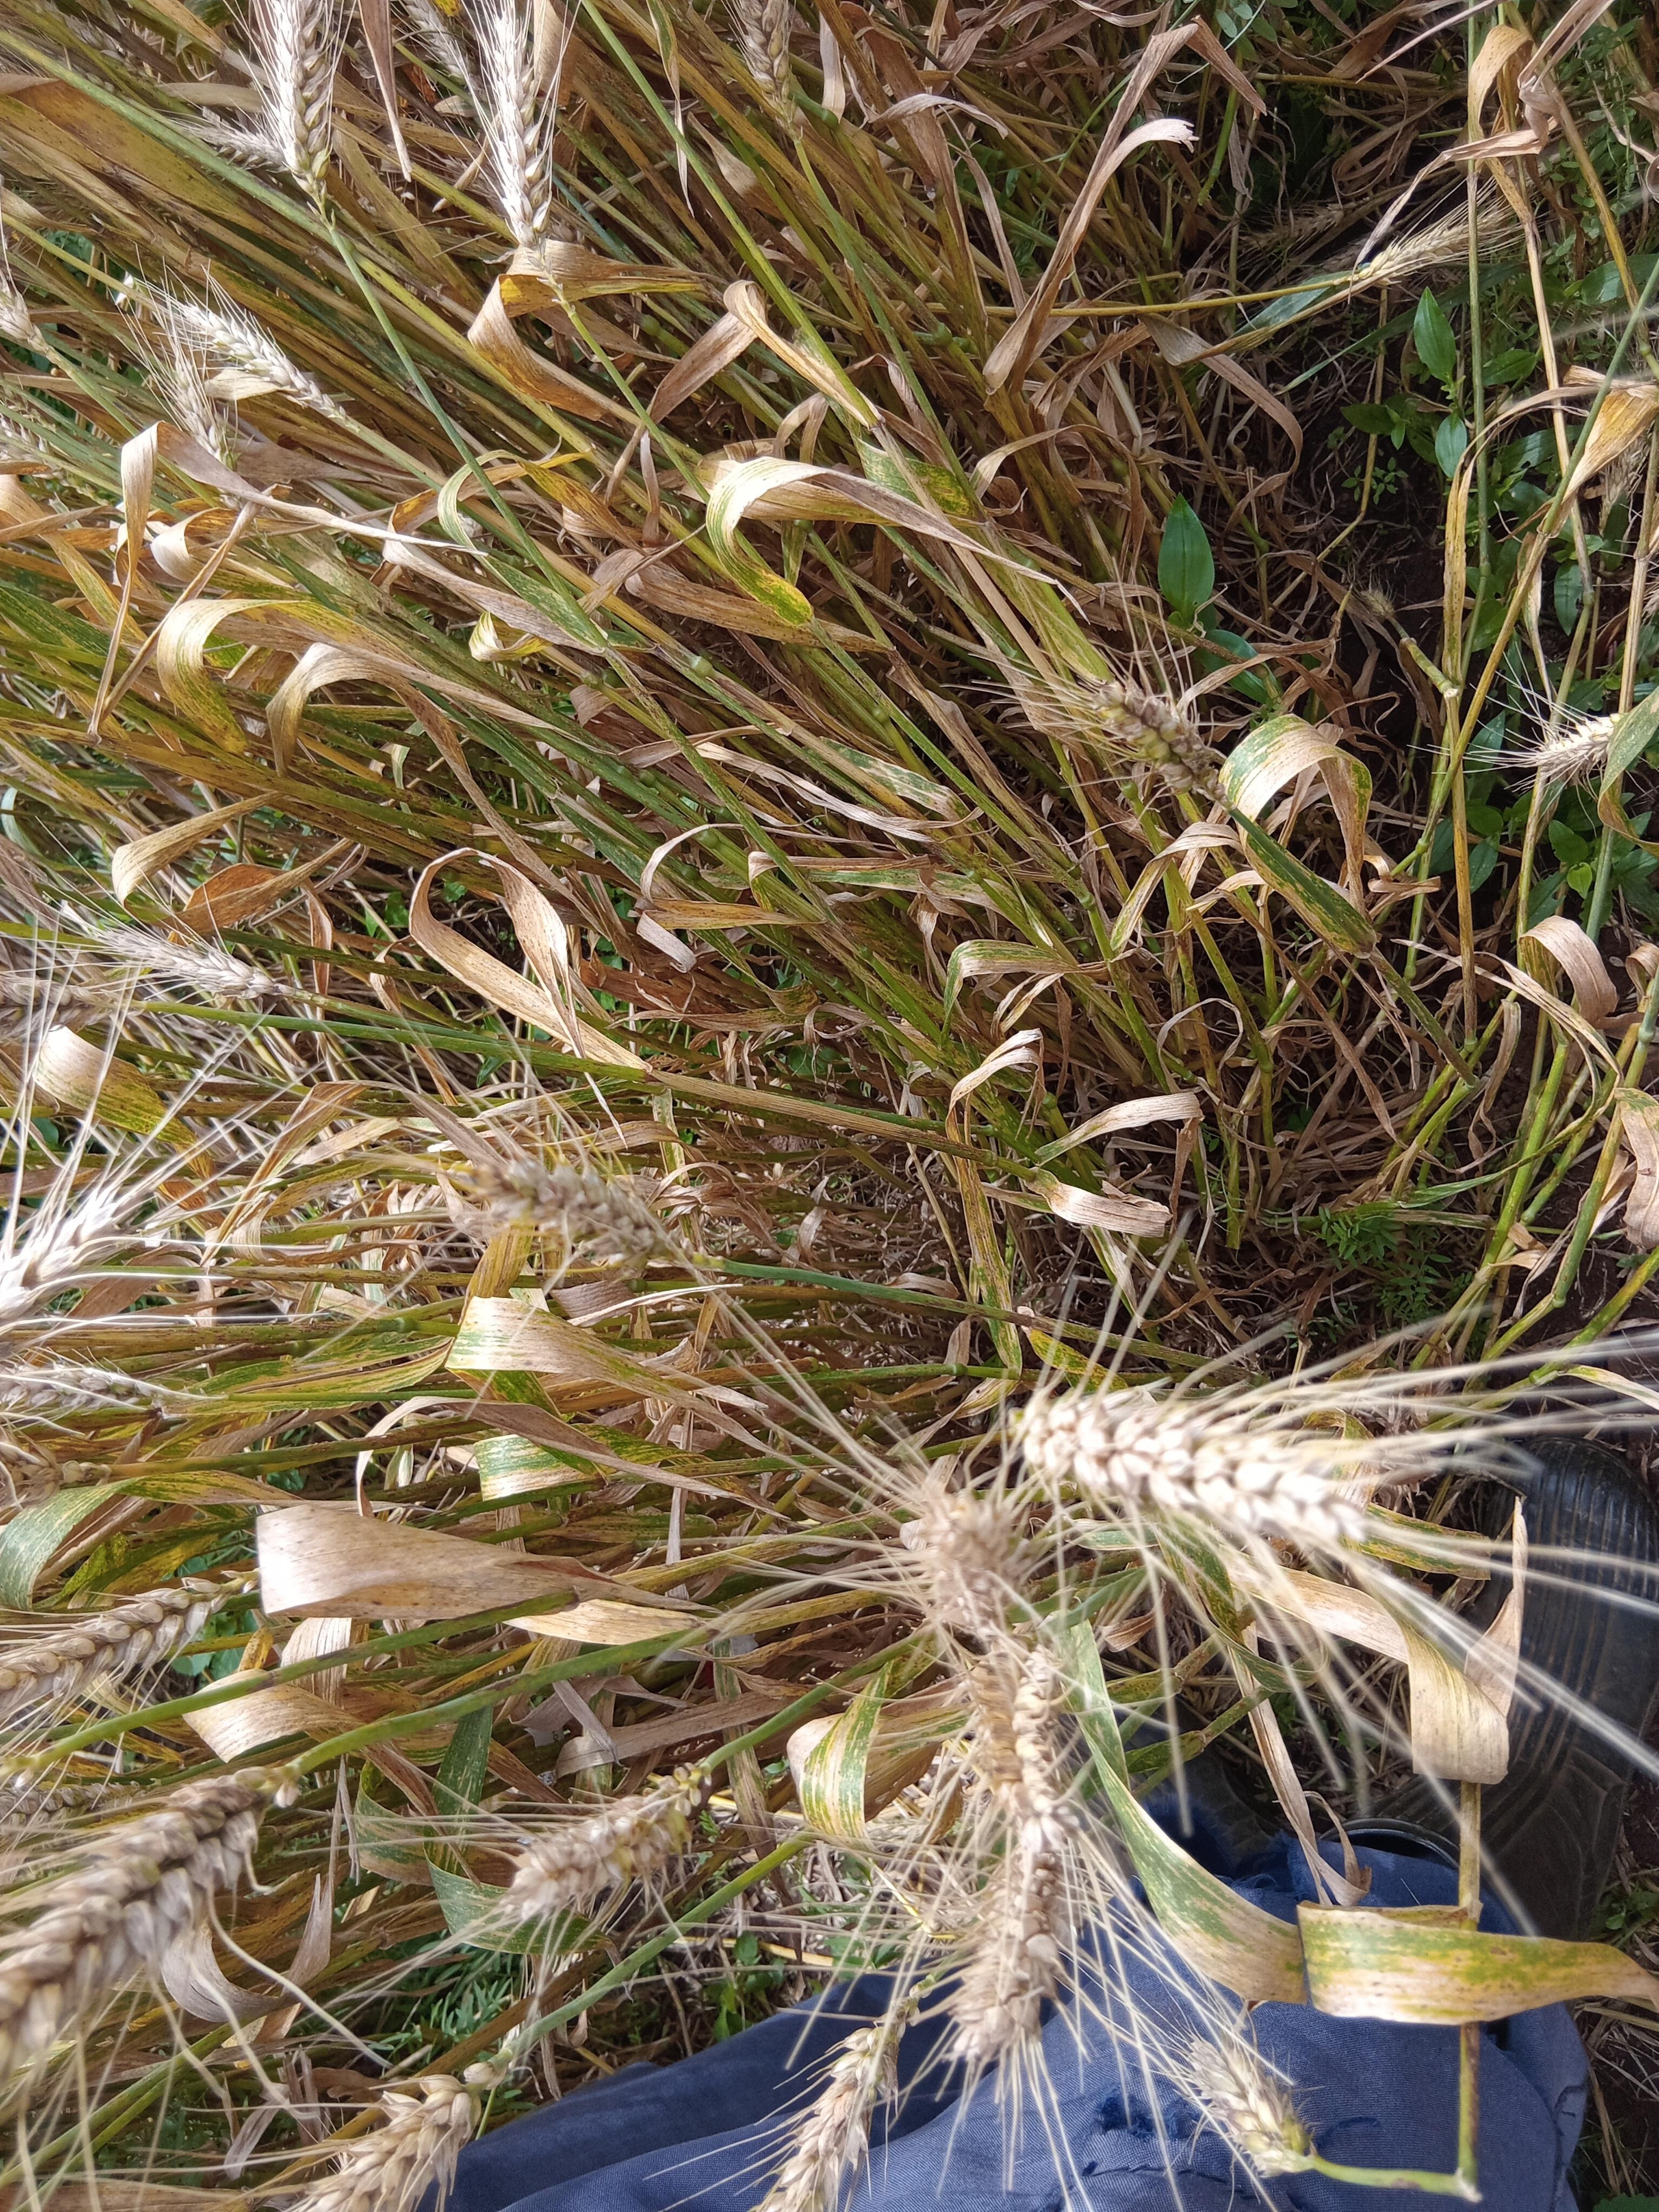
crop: wheat
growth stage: maturity
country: Kenya
